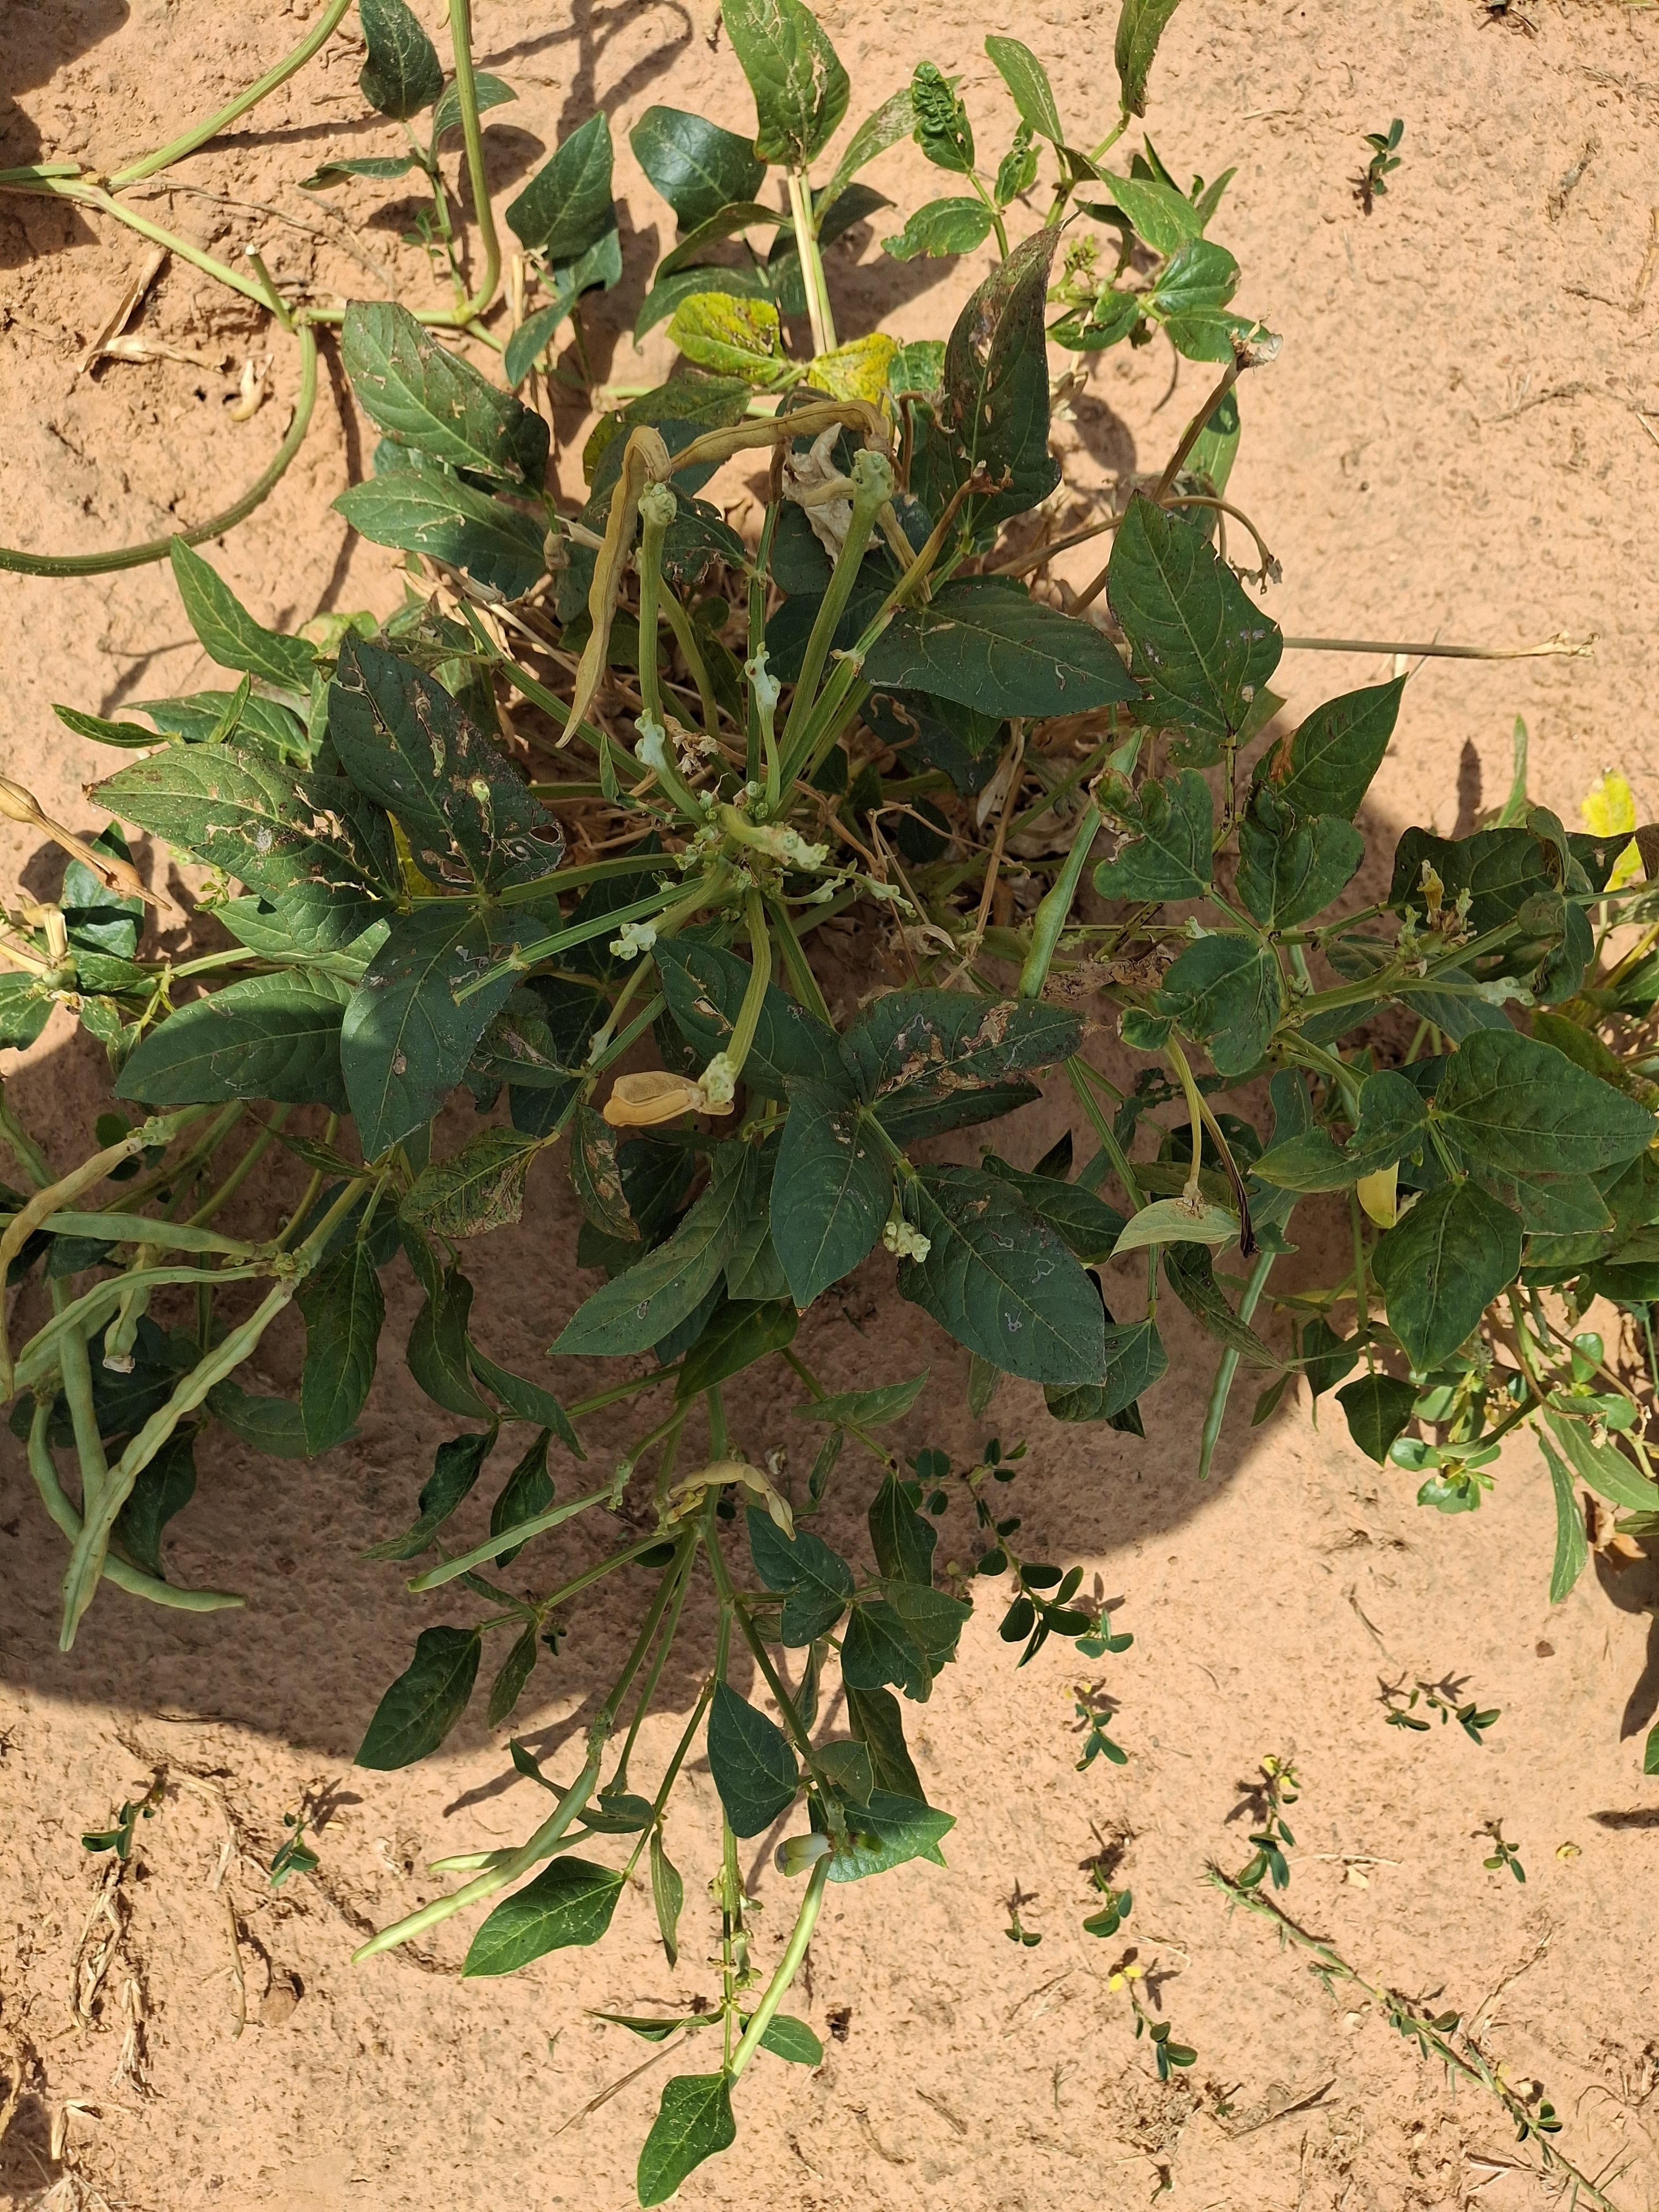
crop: cowpea
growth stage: harvest maturity
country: Nigeria
